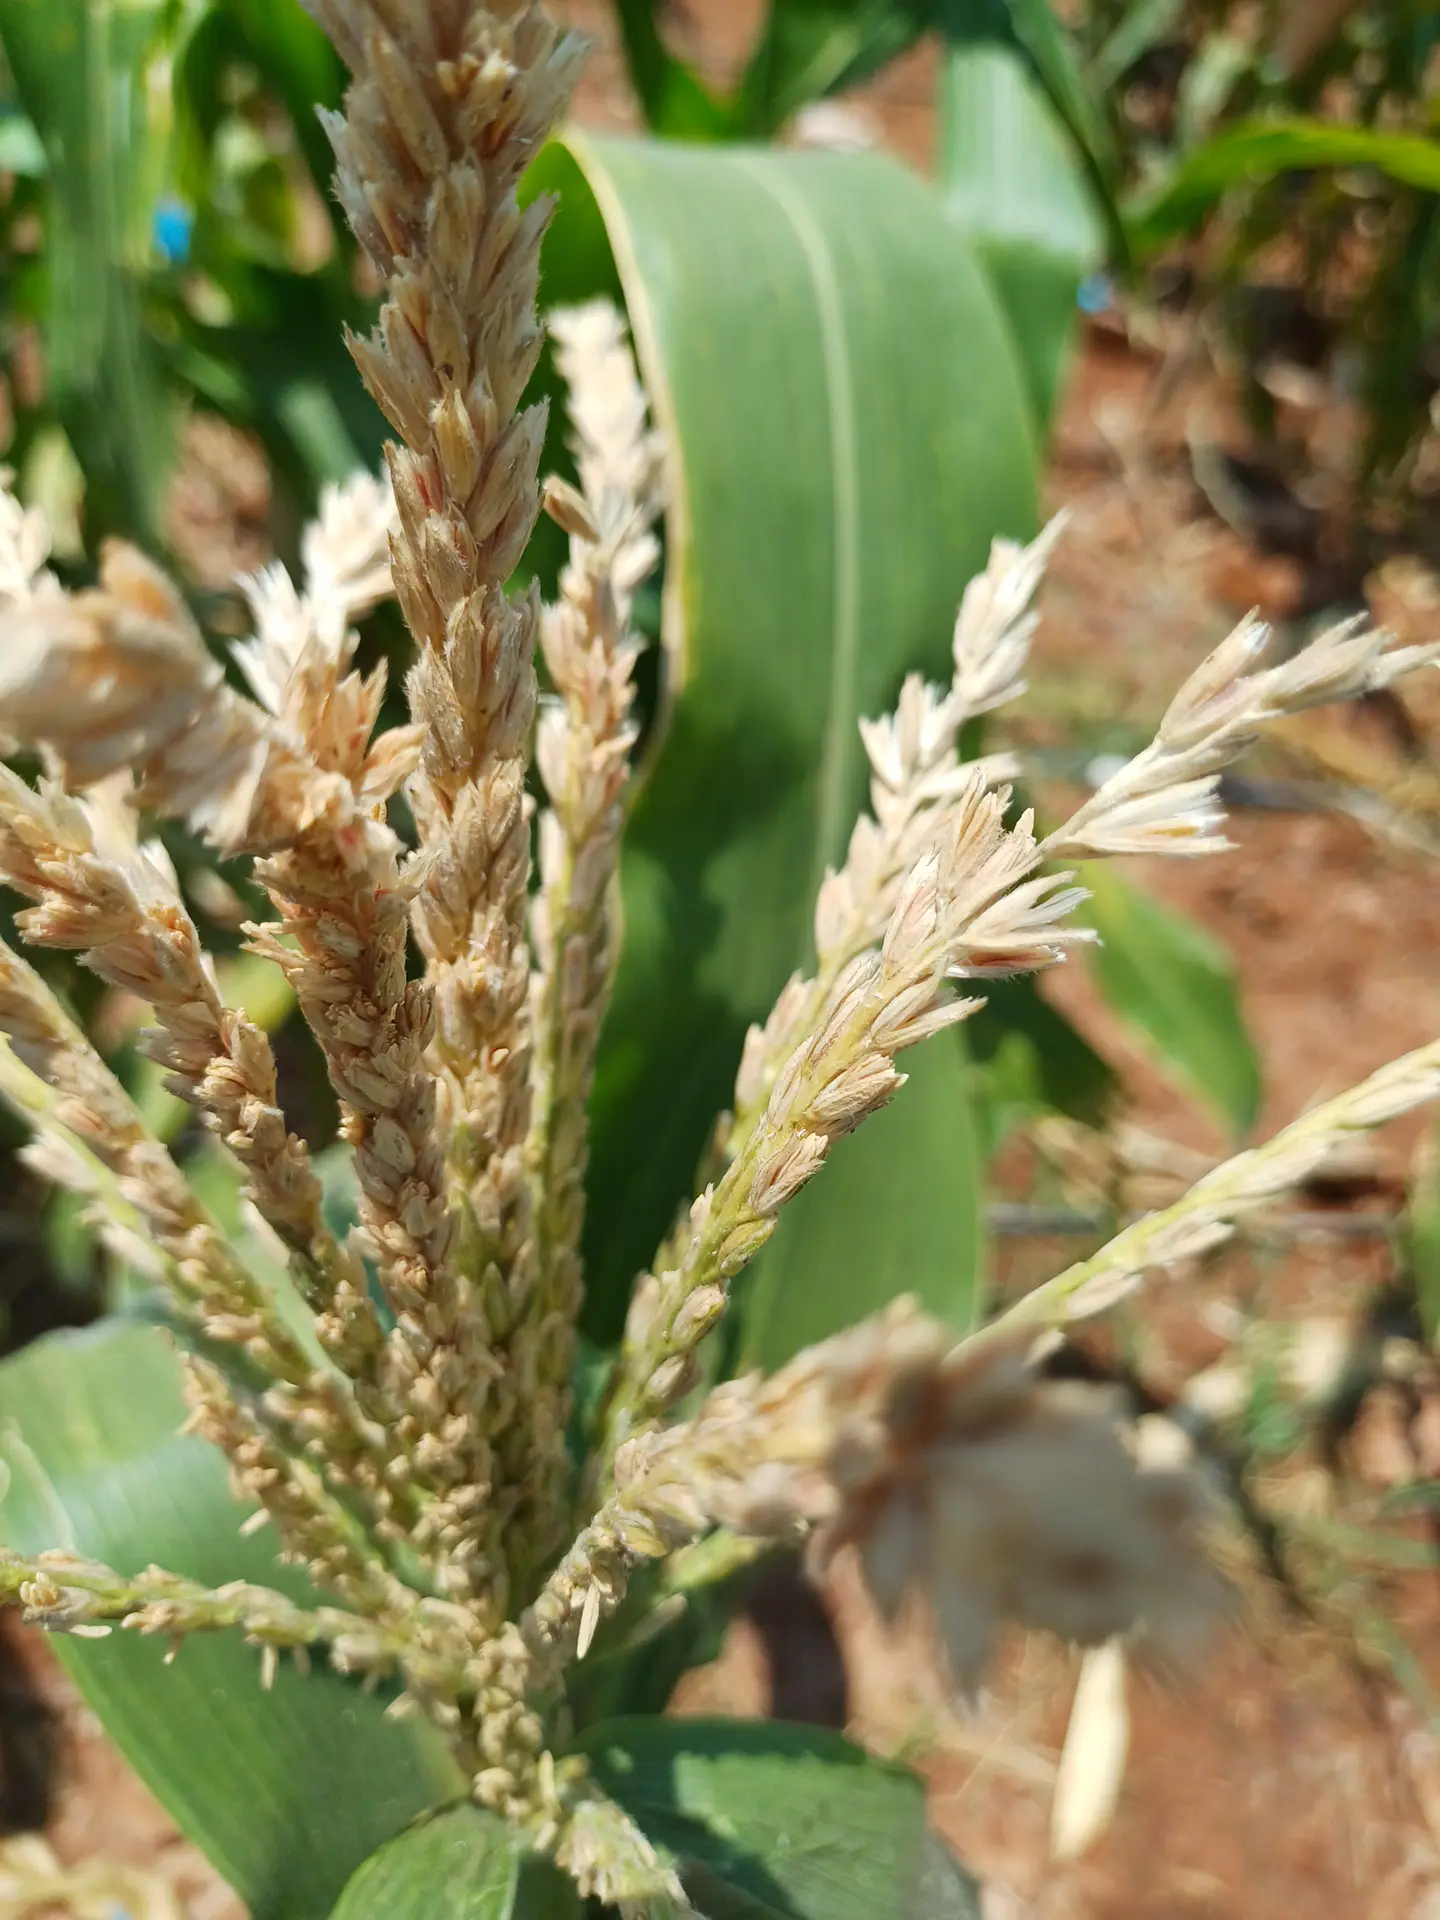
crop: maize
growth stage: flowering
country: Kenya
